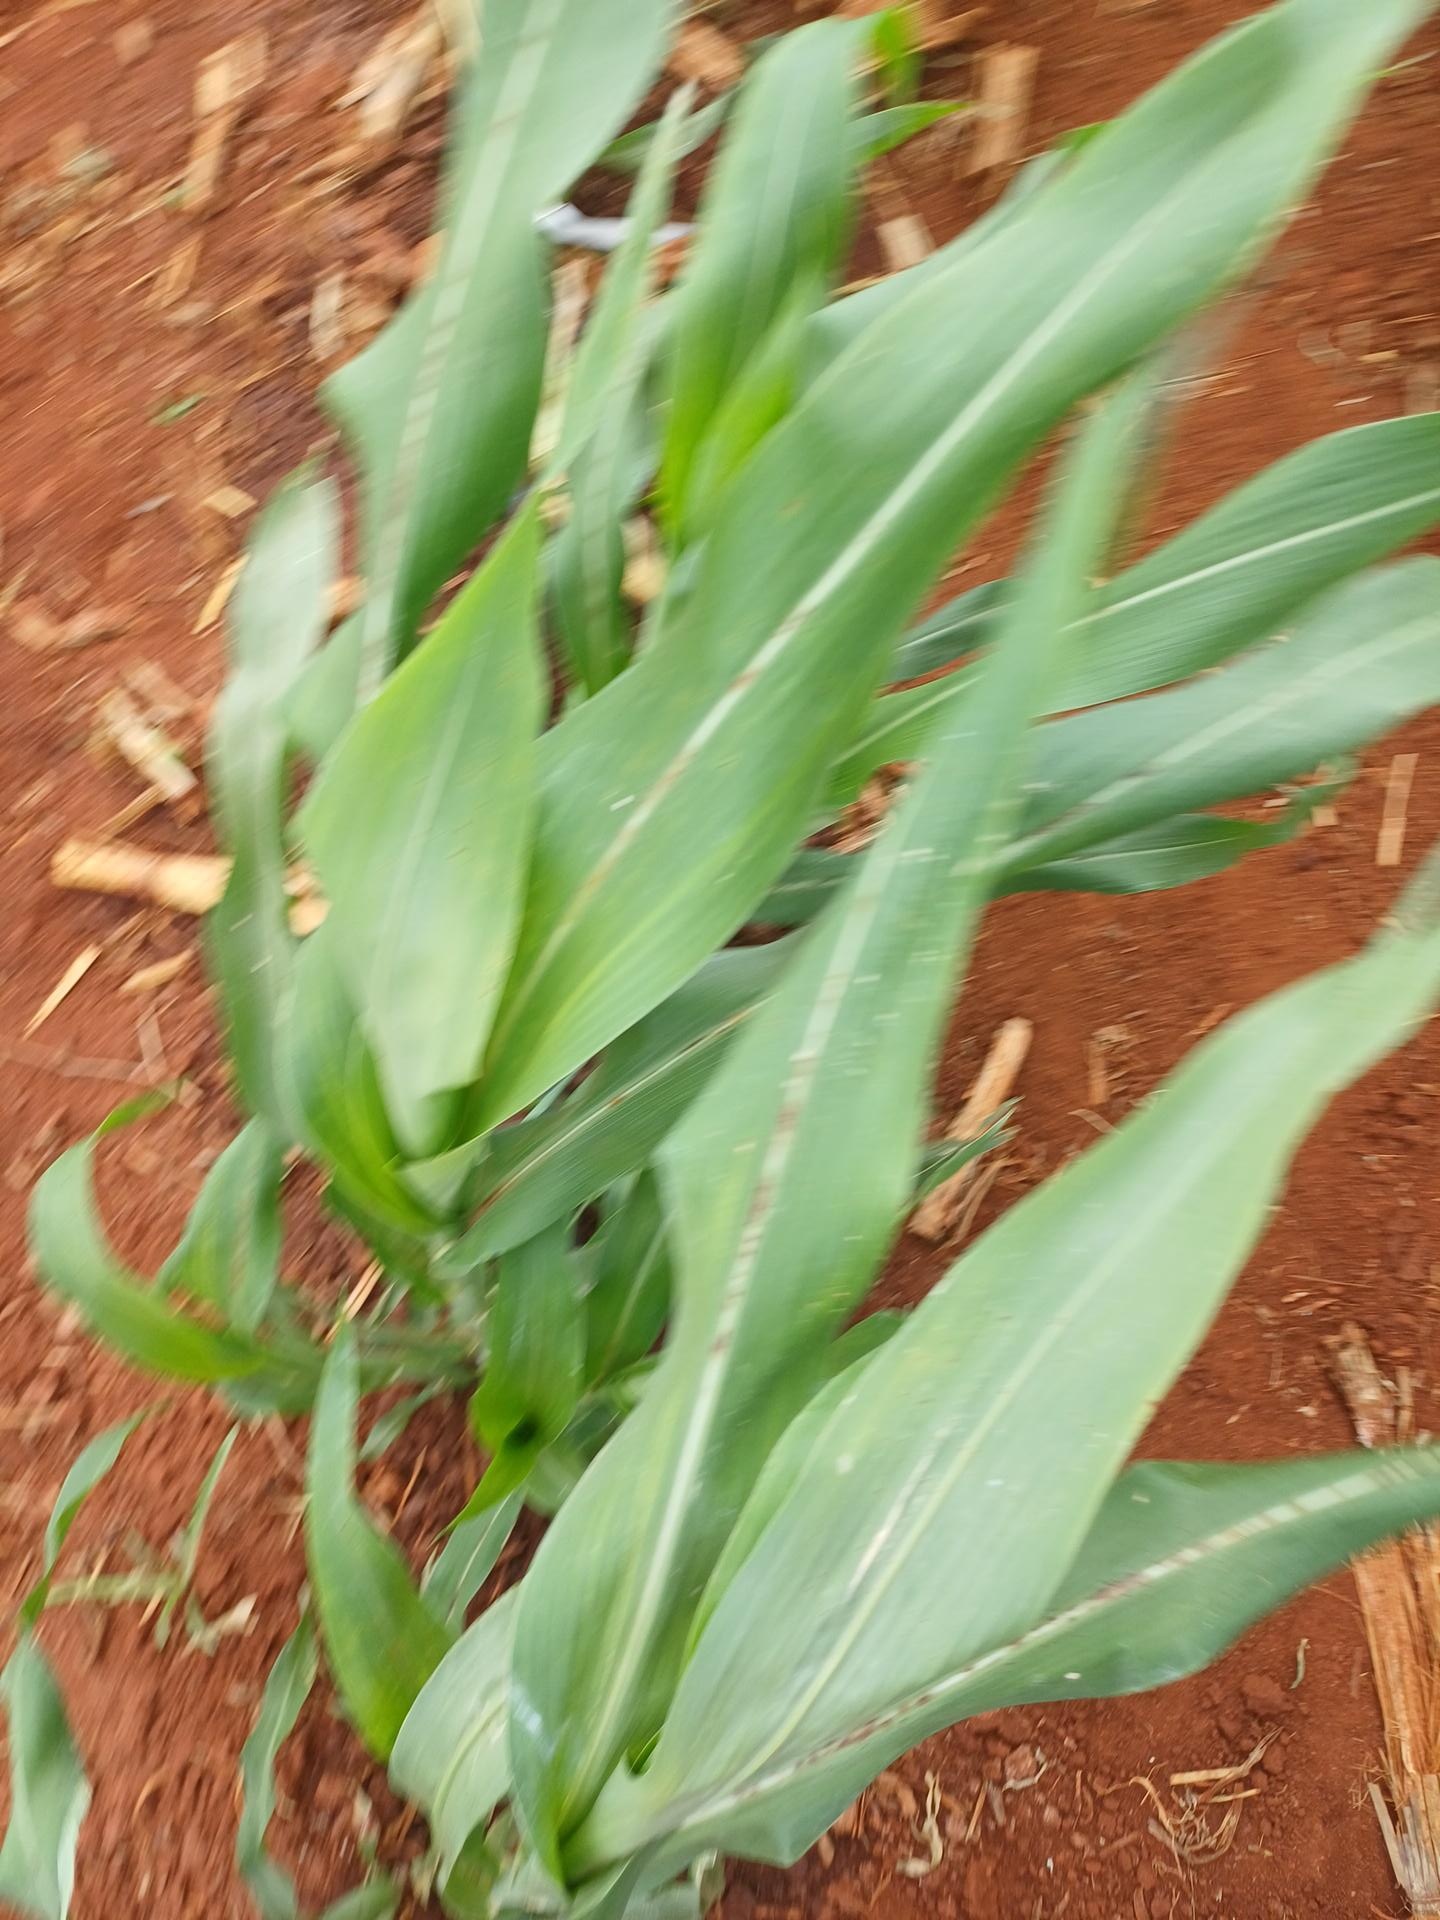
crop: sorghum
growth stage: vegetative
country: Kenya
